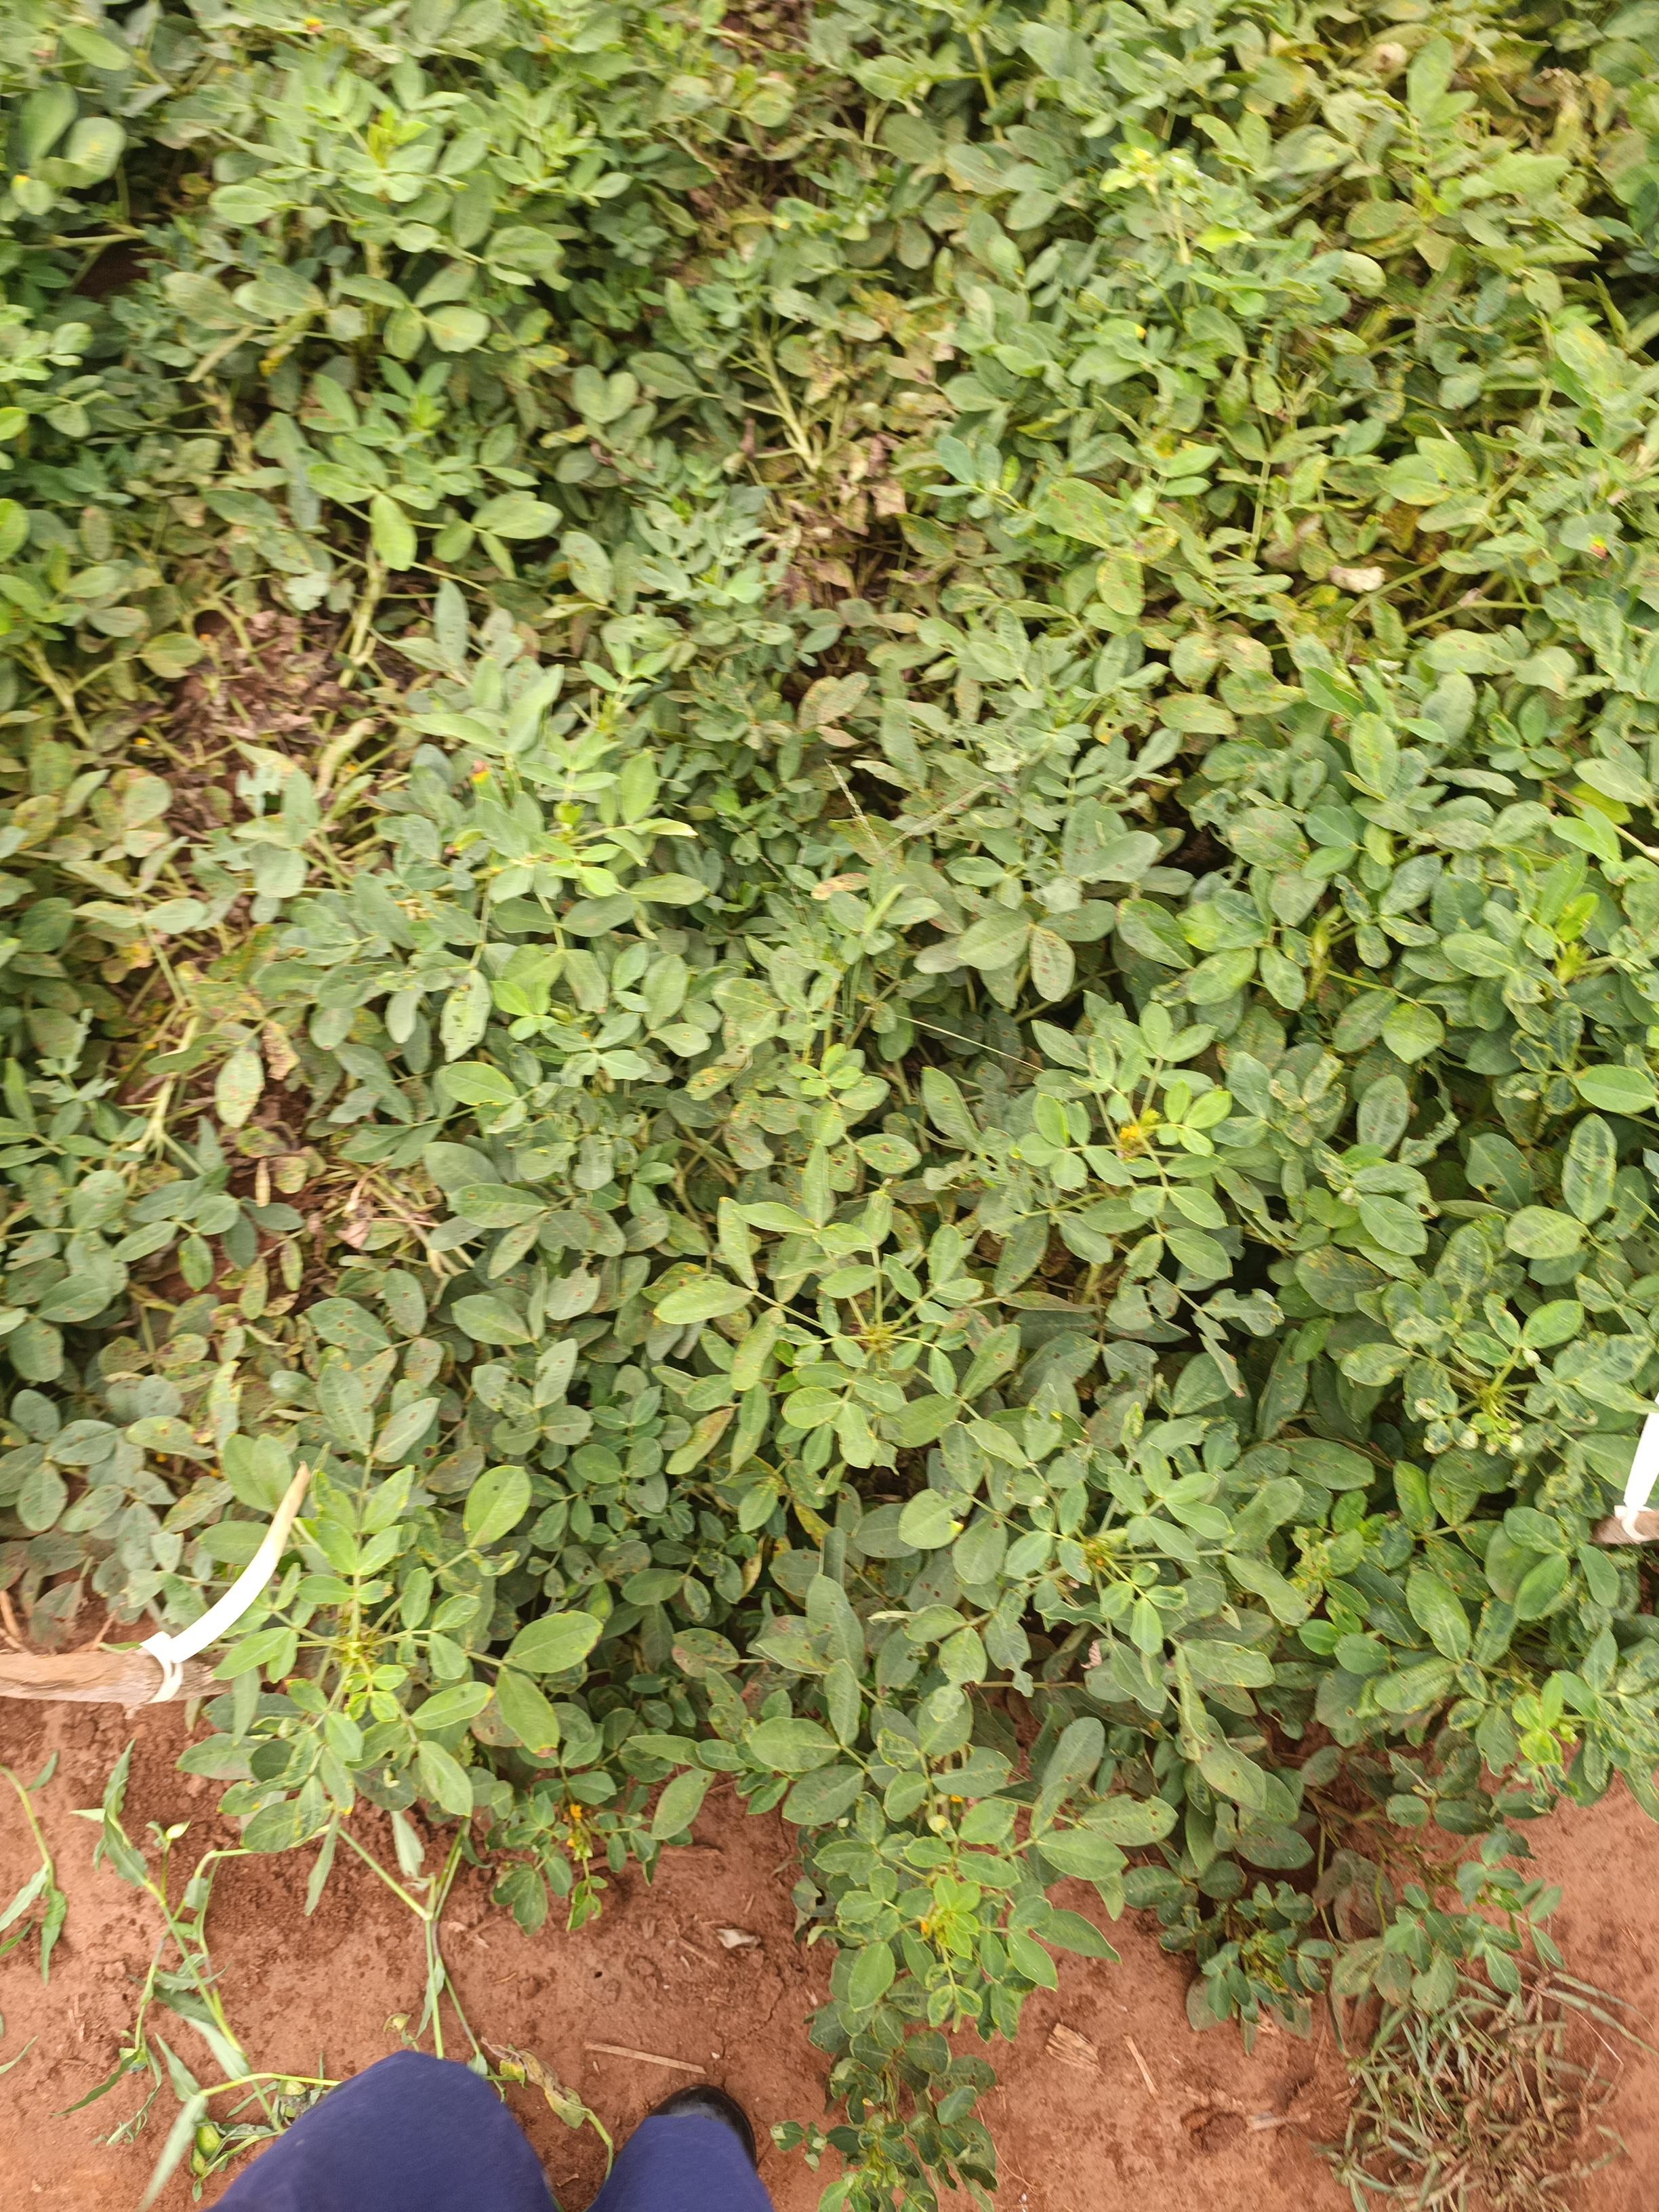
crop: groundnut
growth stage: pegging
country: Kenya
